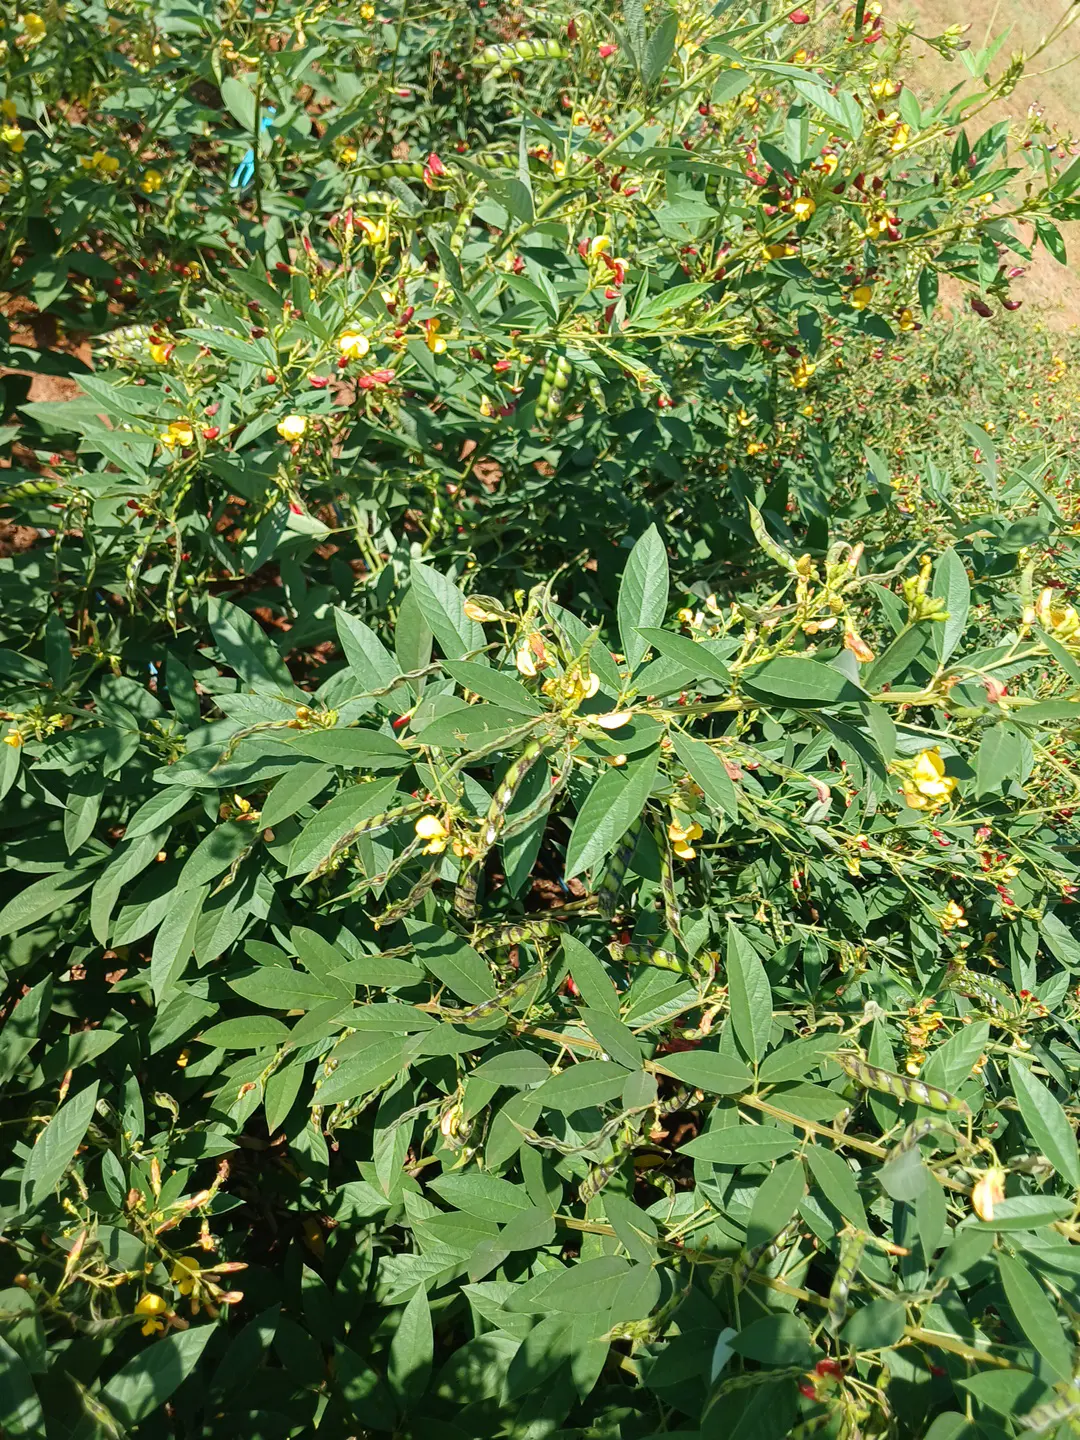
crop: pigeonpea
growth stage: development pod
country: Kenya
